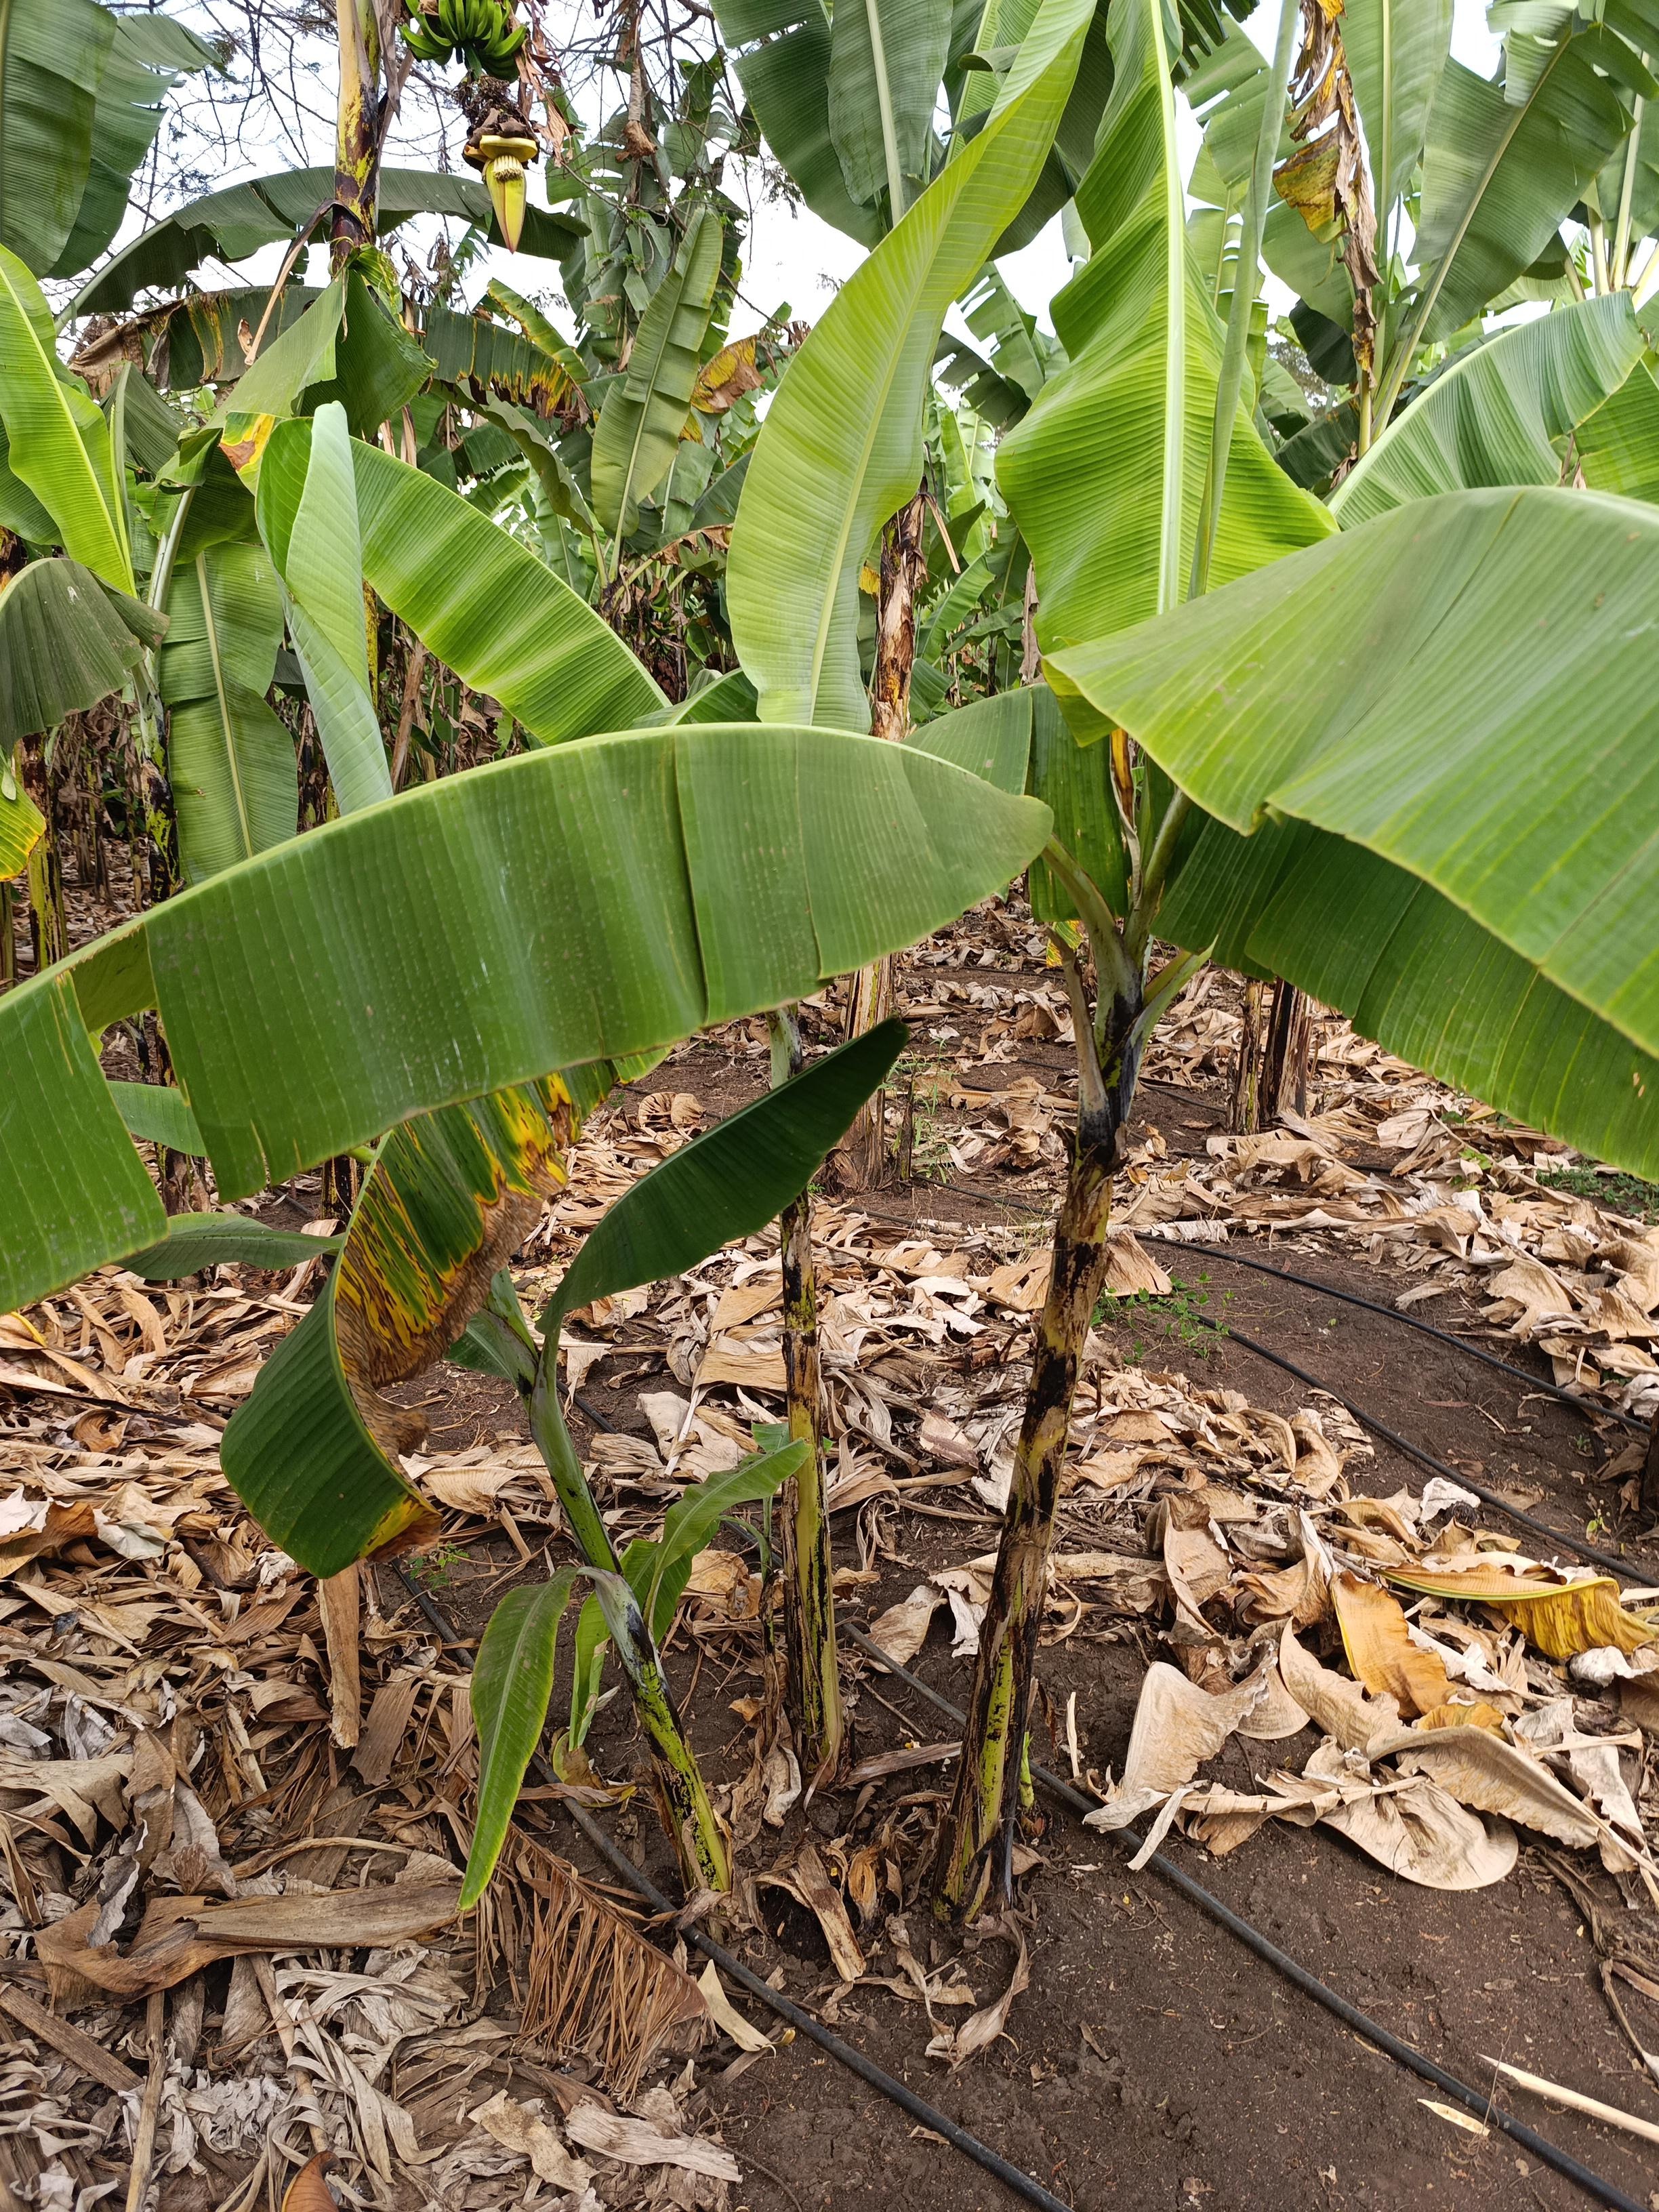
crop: banana
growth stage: vegetative
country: Tanzania
